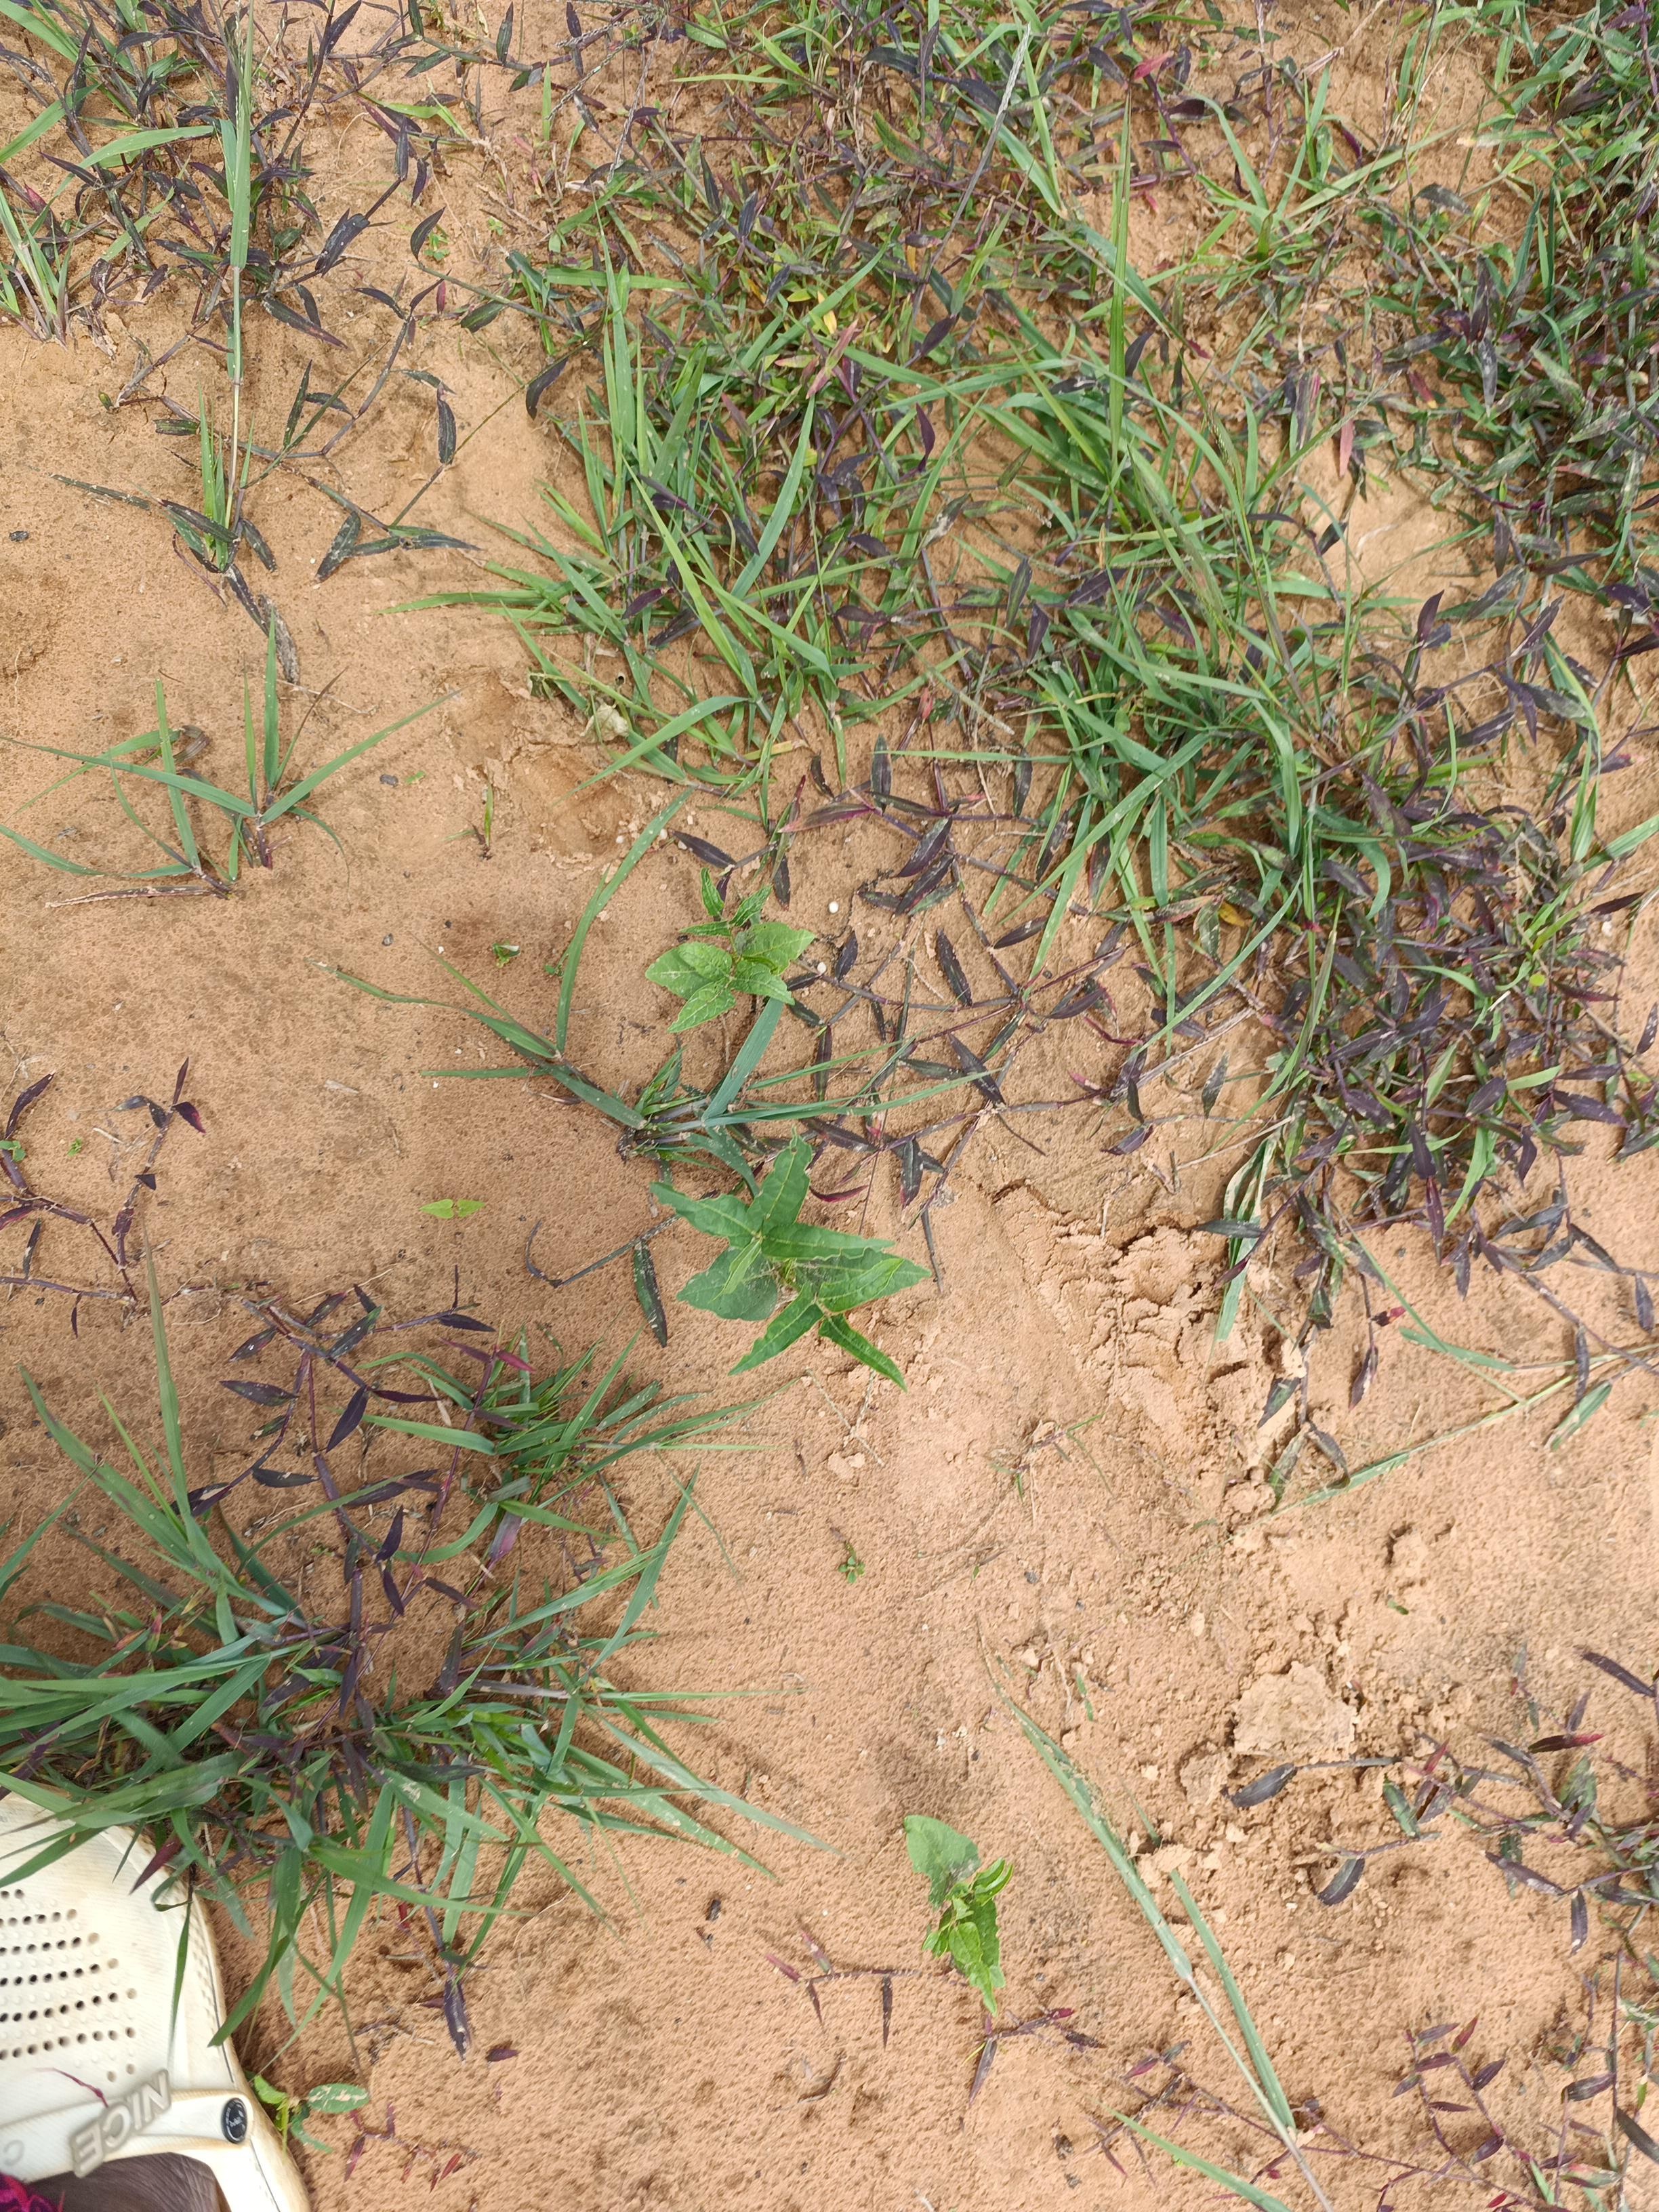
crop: cowpea
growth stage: emergence
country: Nigeria
